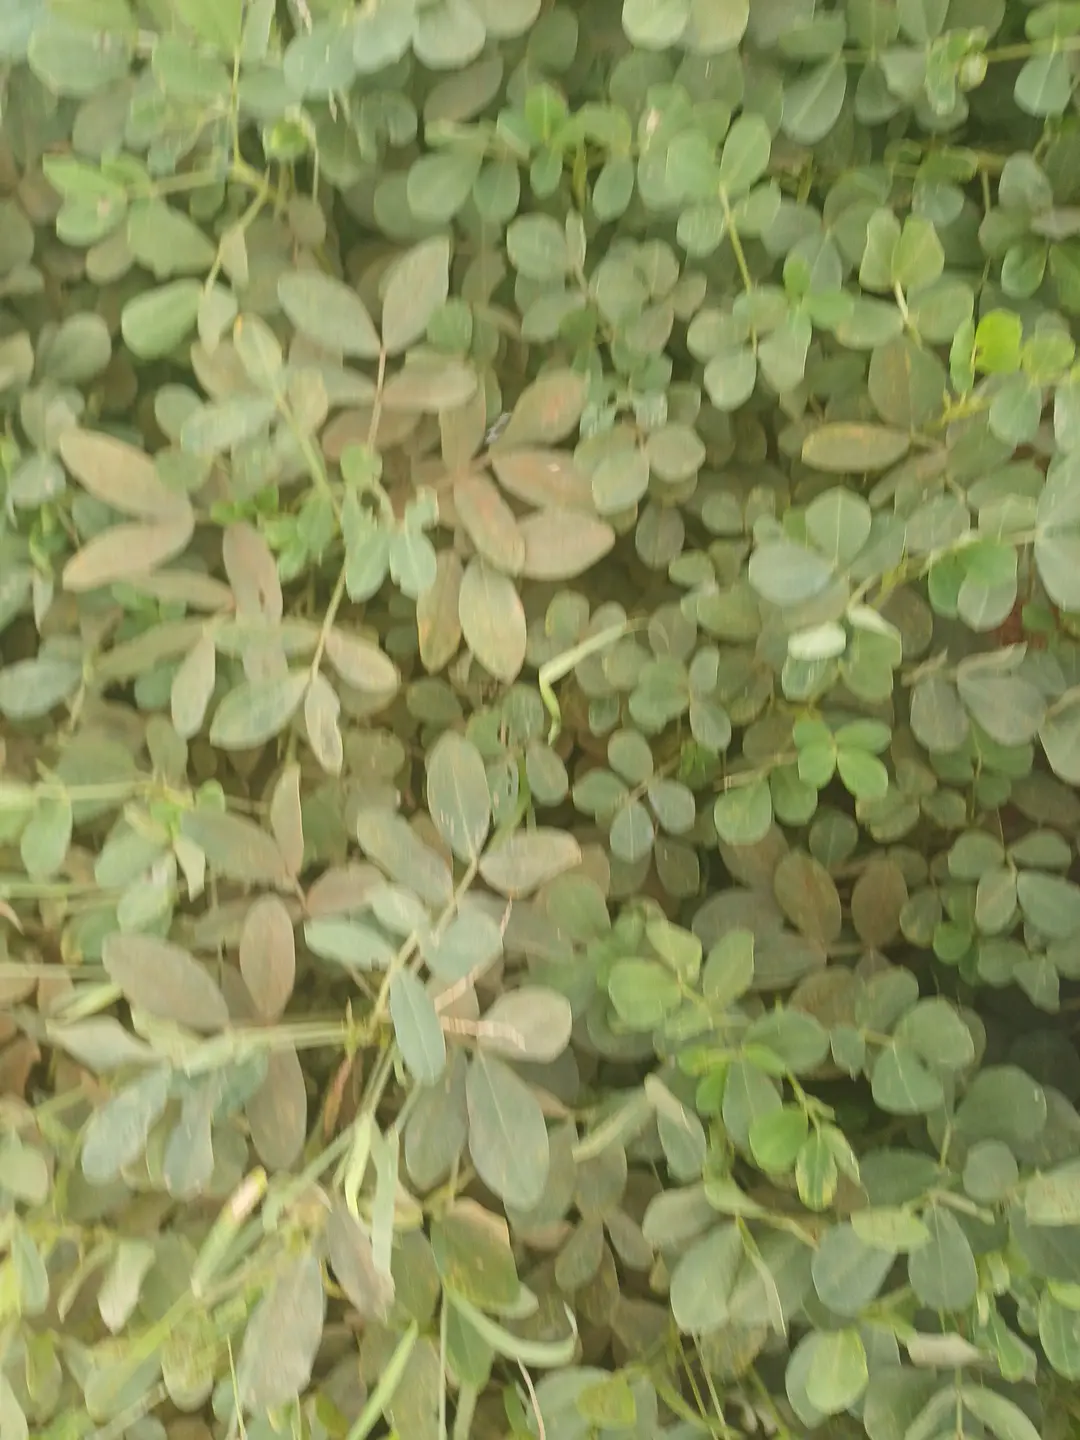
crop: groundnut
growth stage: pegging
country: Kenya
